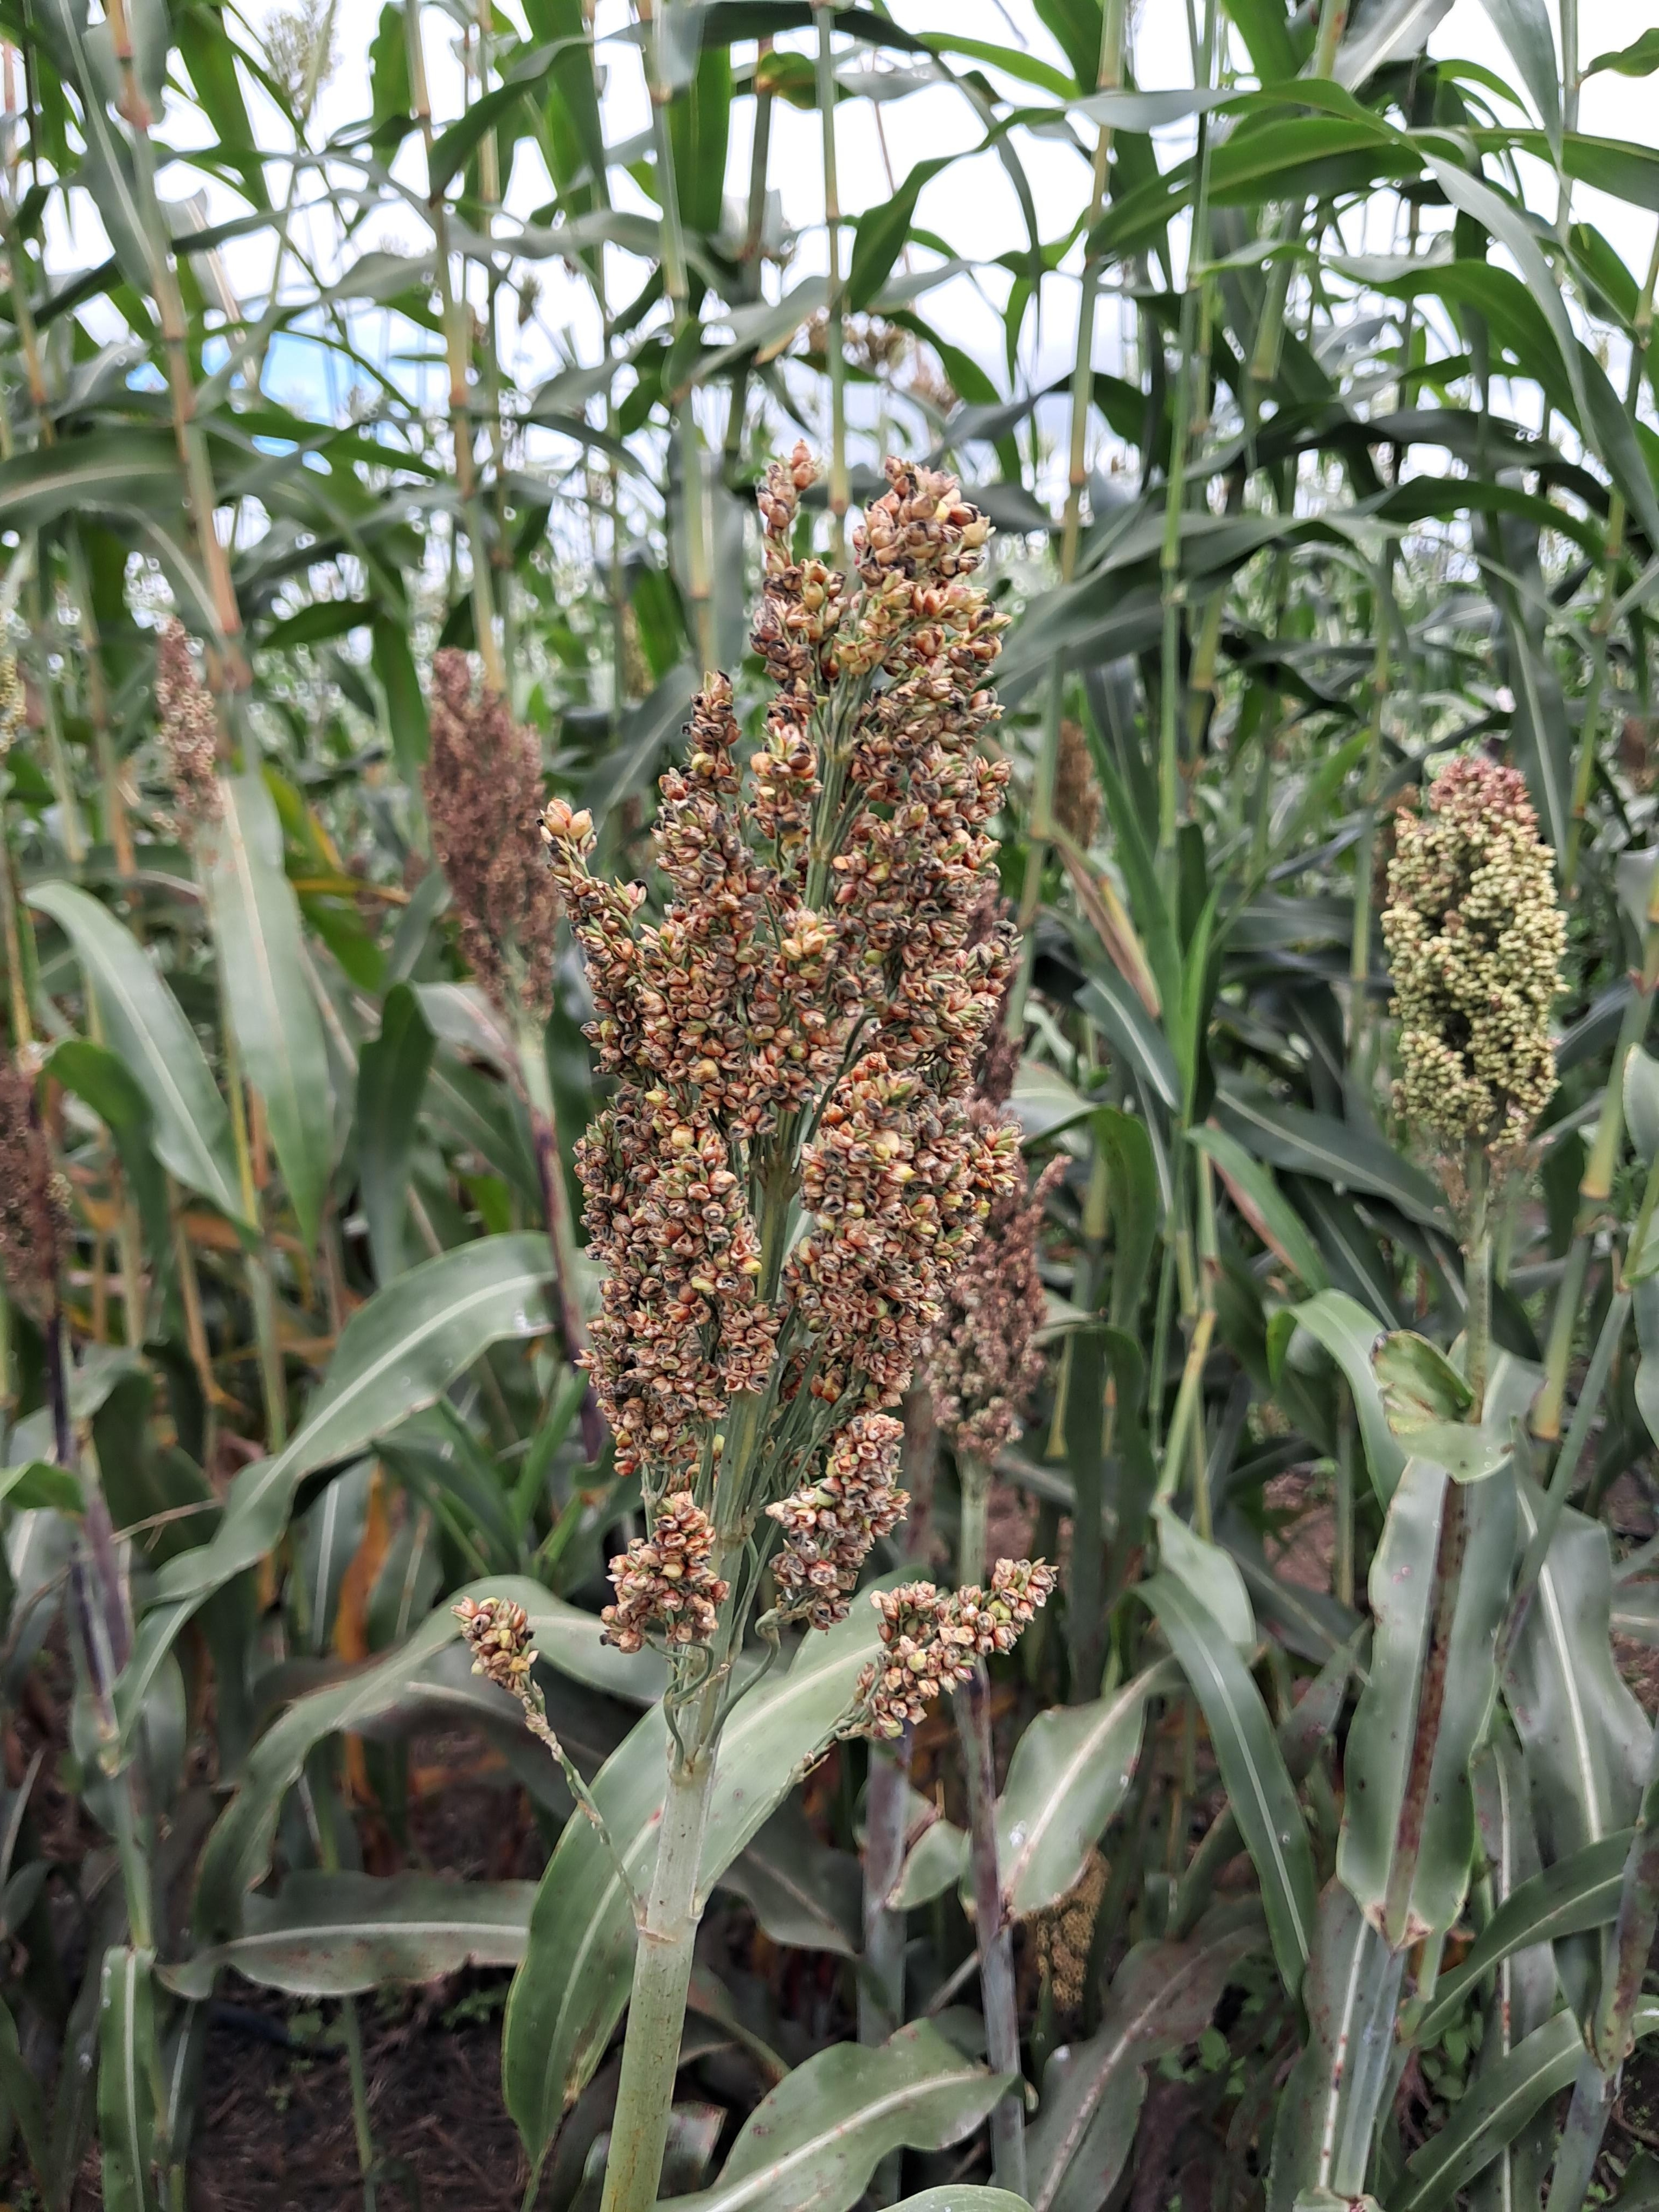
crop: sorghum
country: Tanzania
